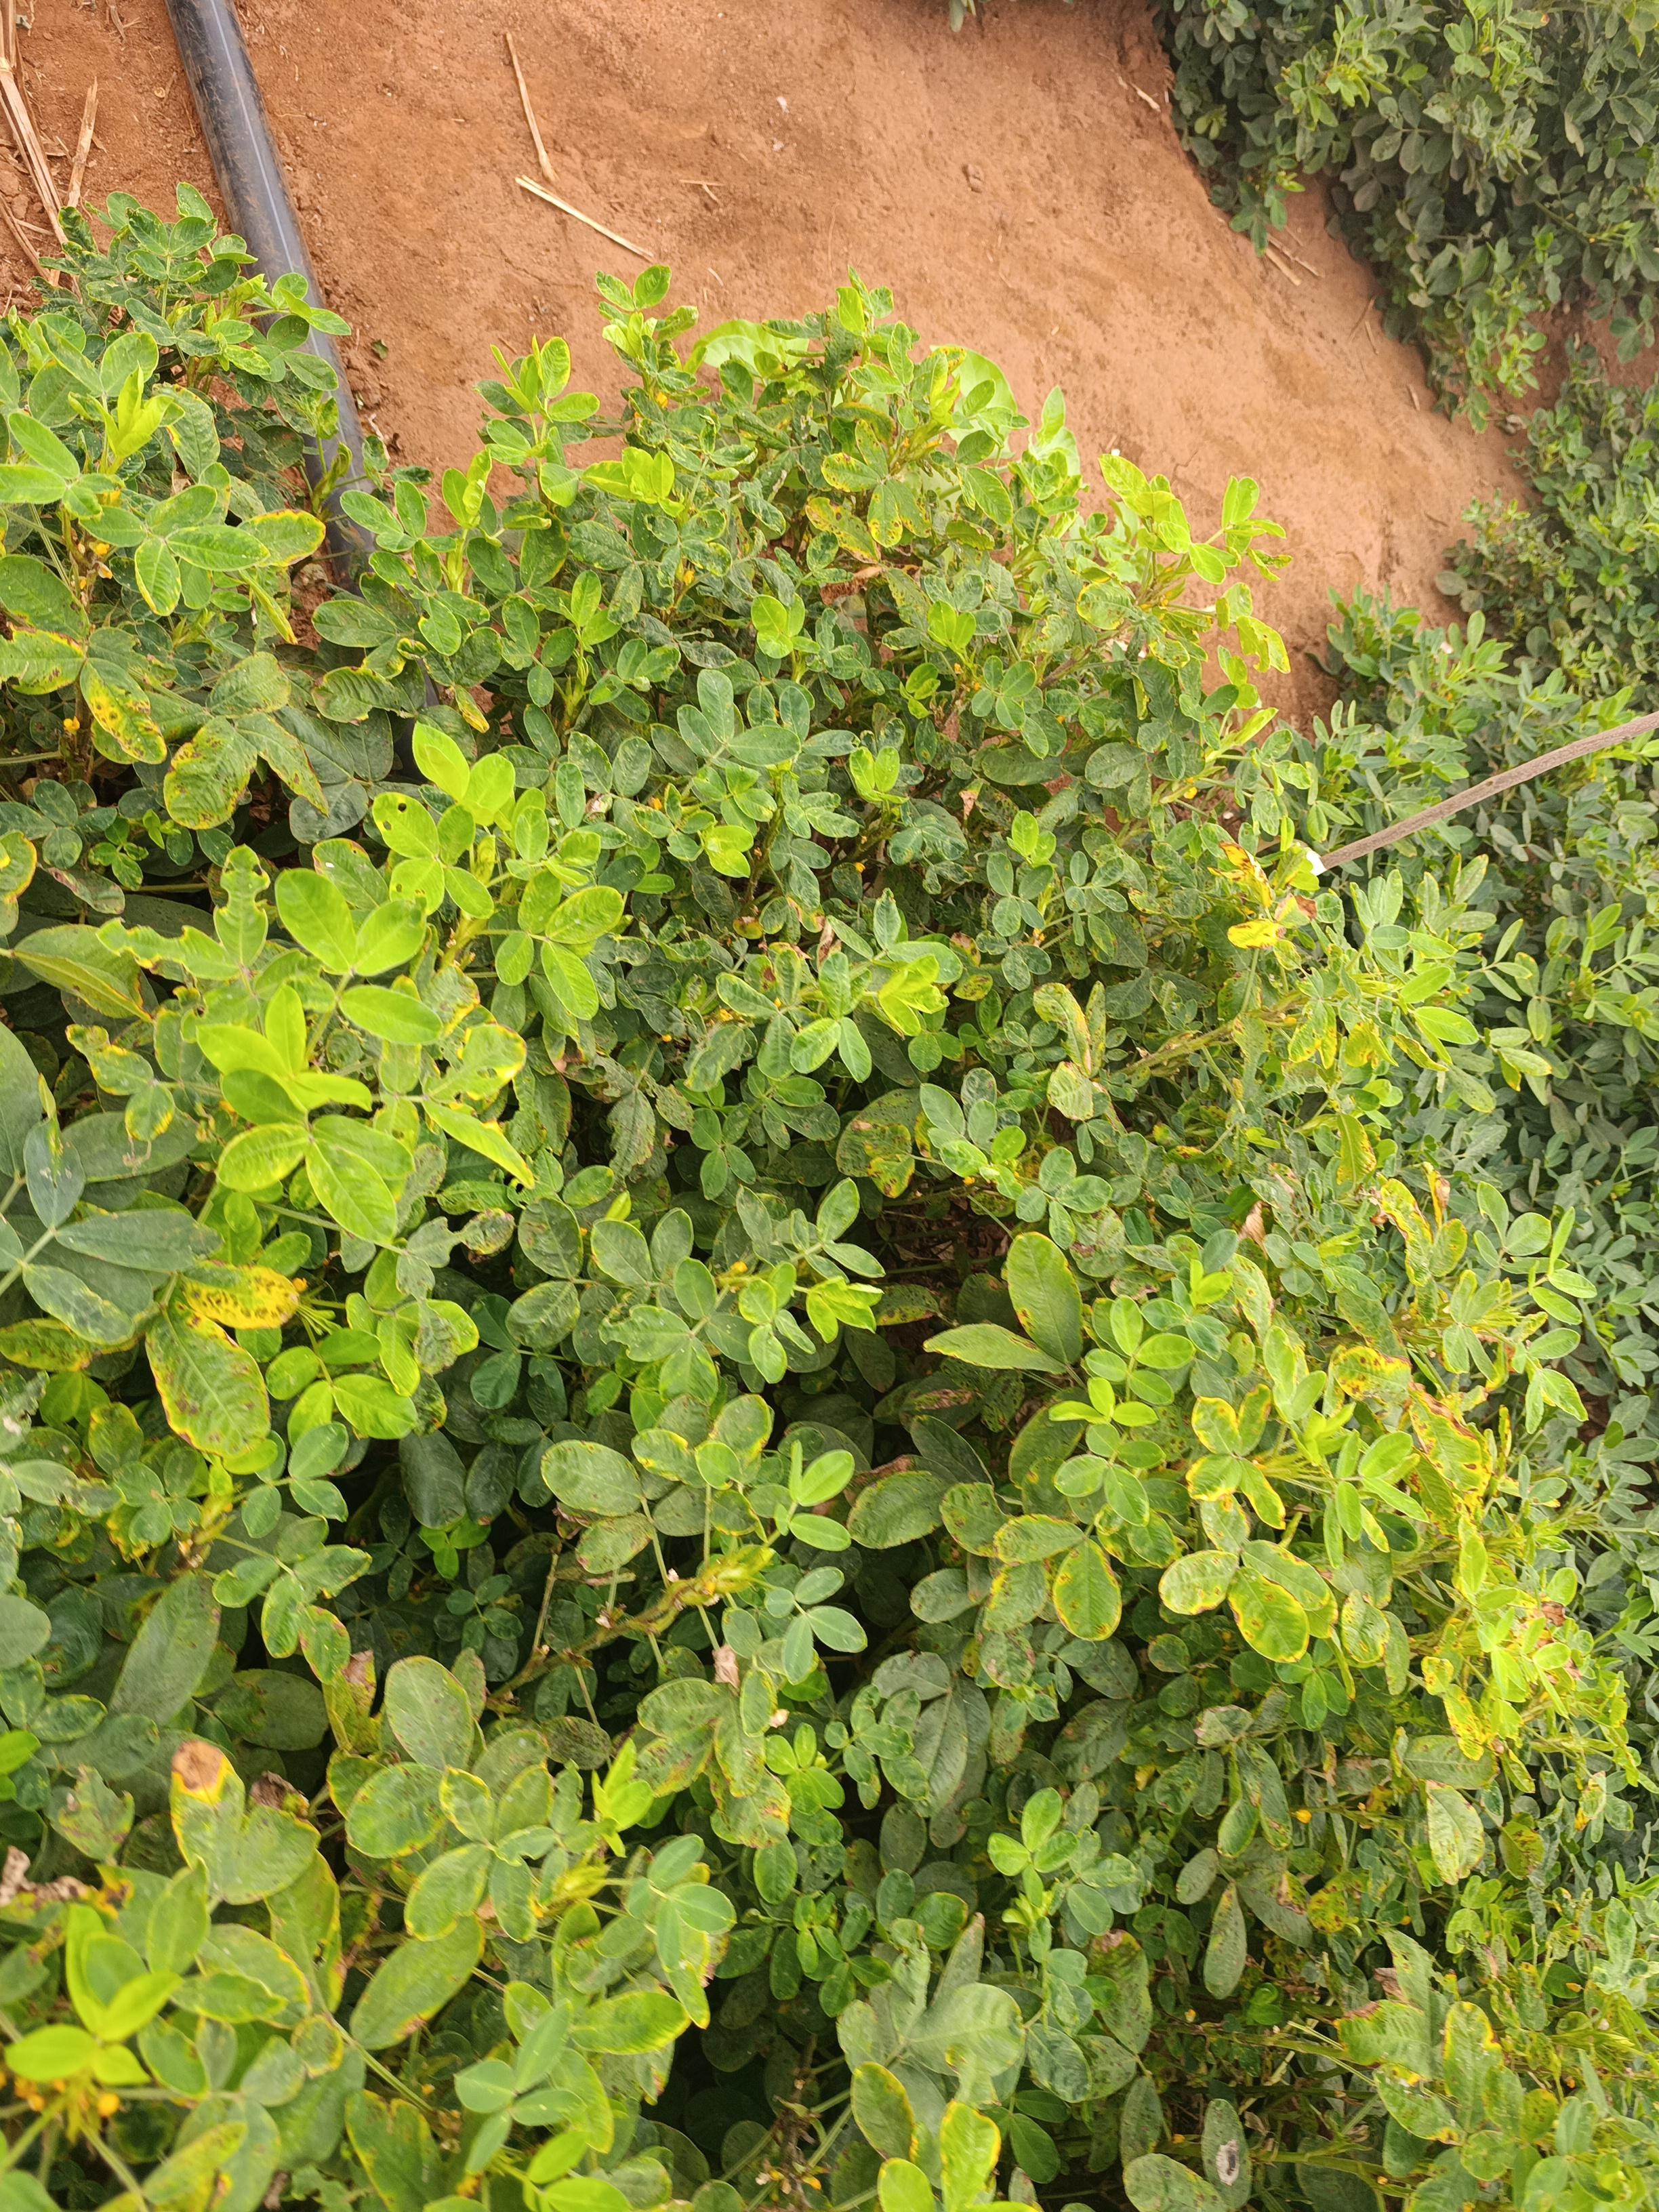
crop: groundnut
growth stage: pegging
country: Kenya
